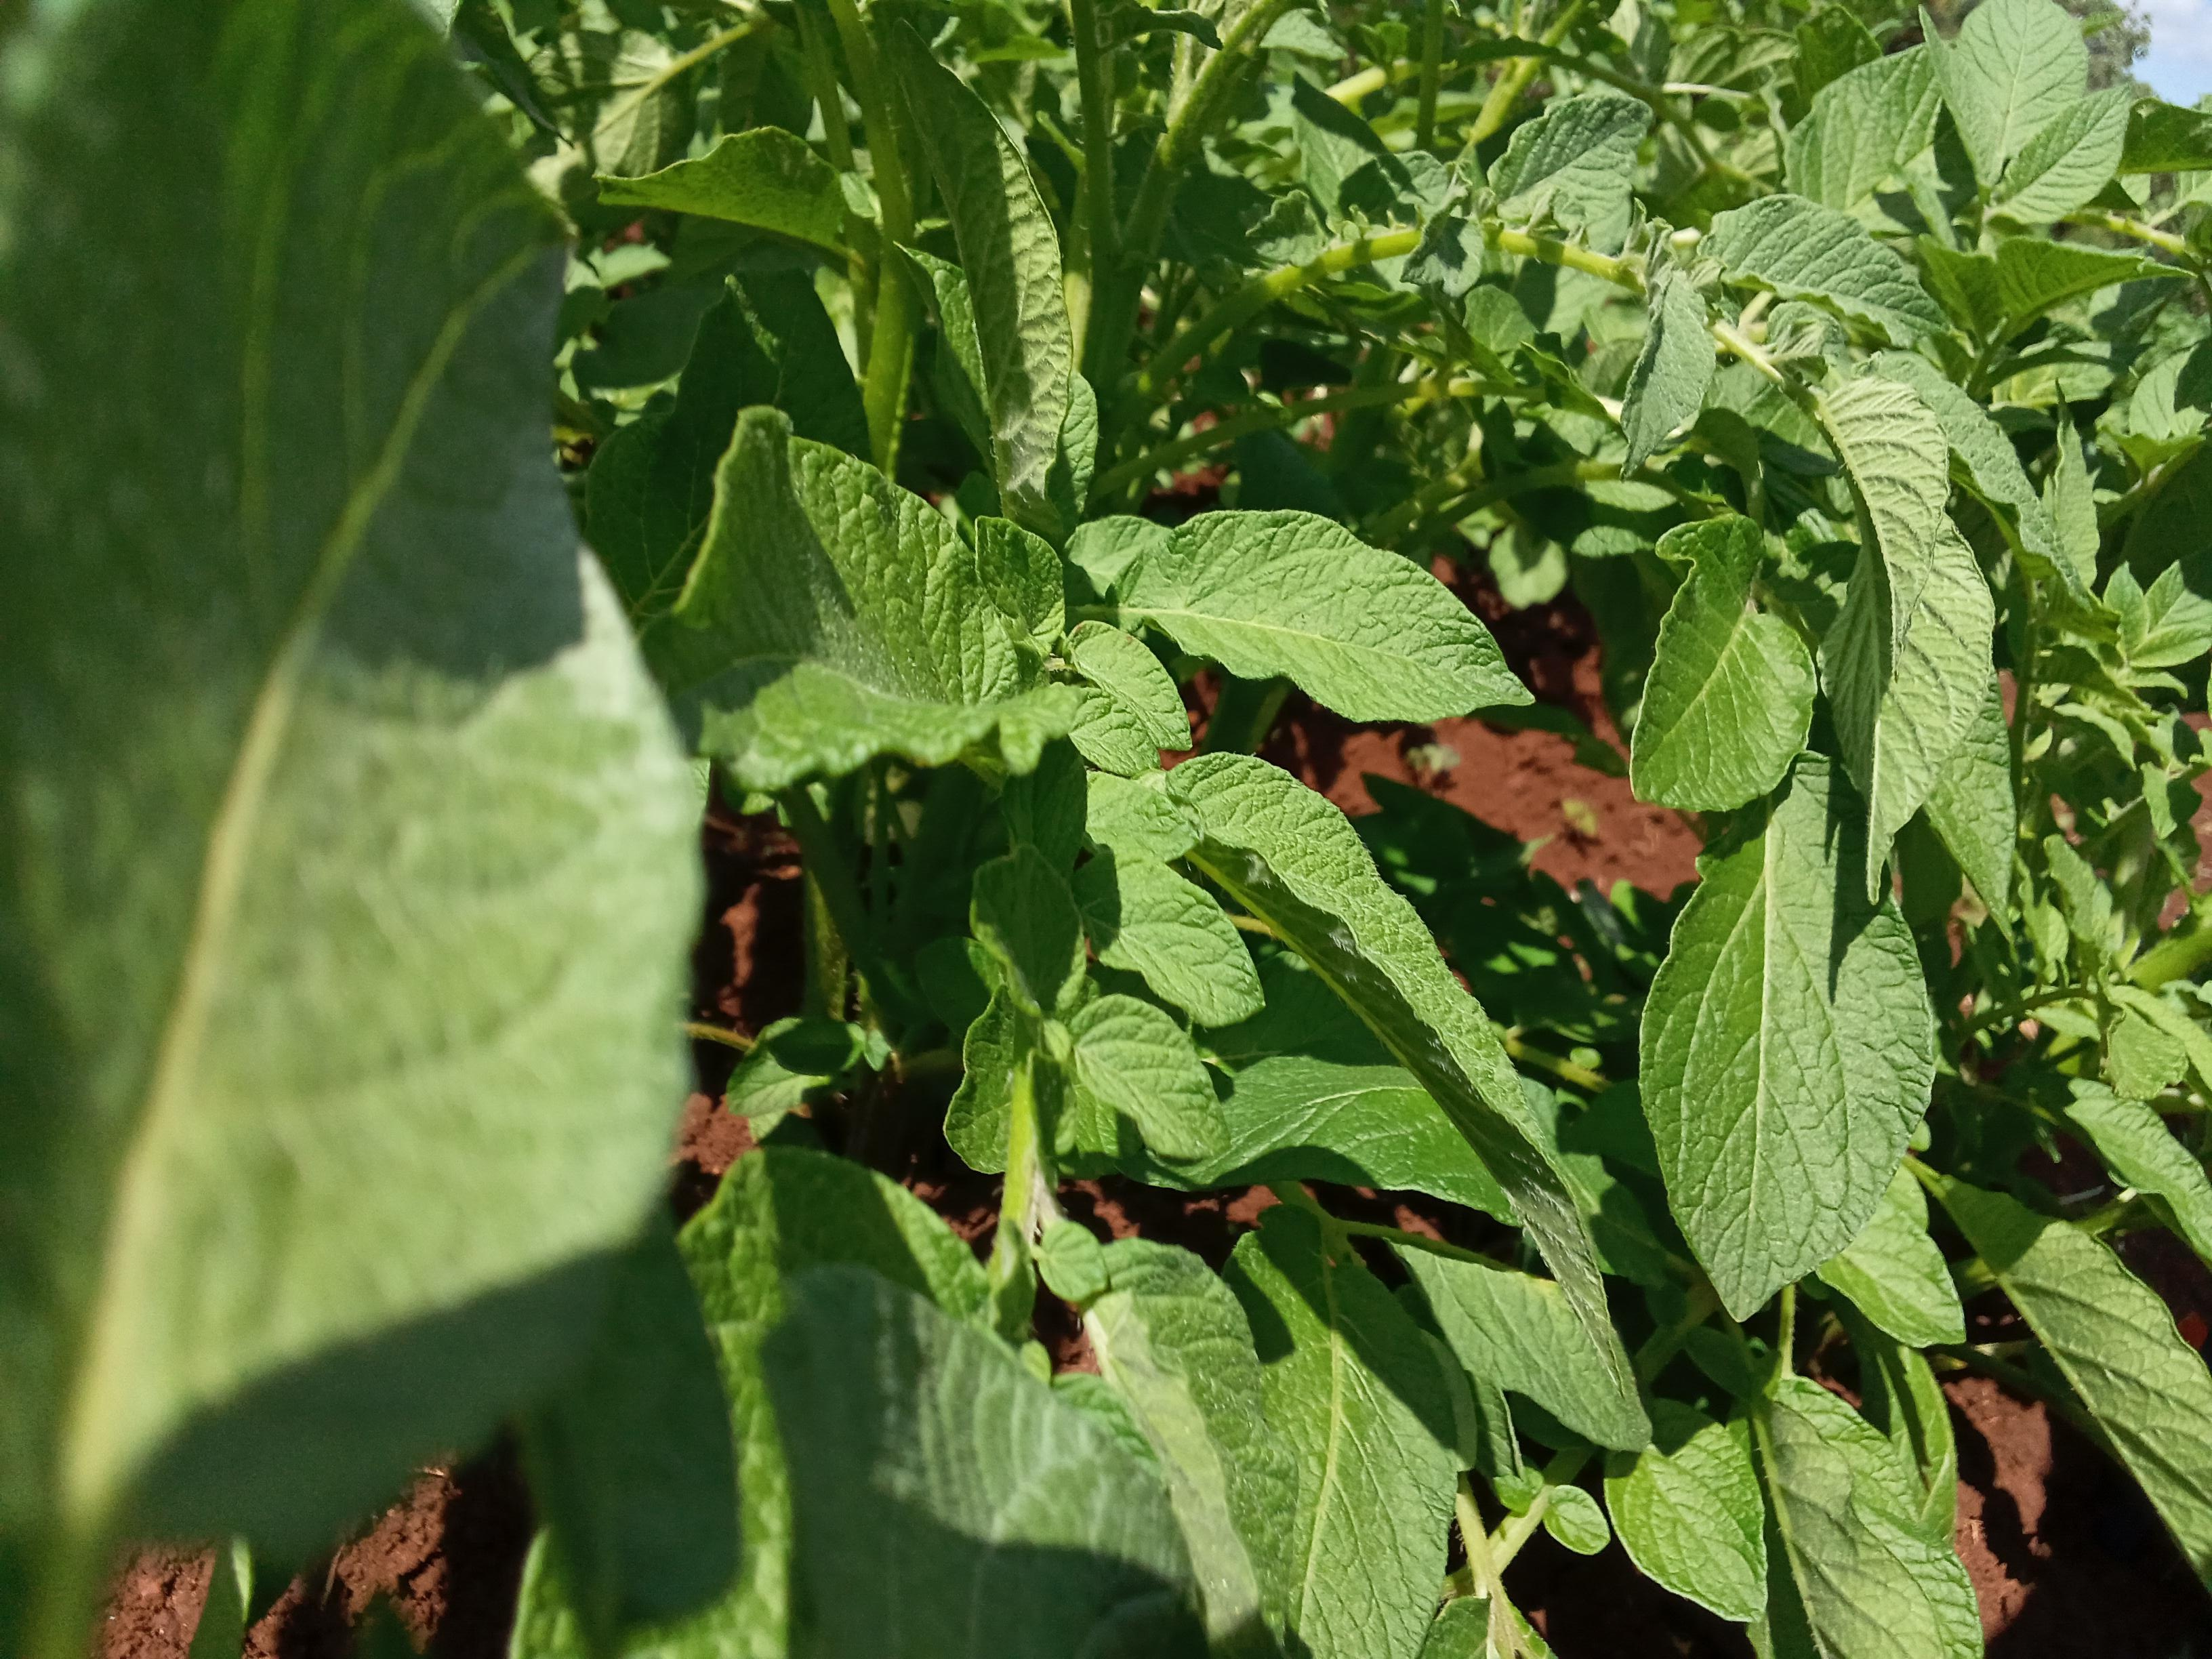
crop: potato
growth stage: vegetative
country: Kenya
